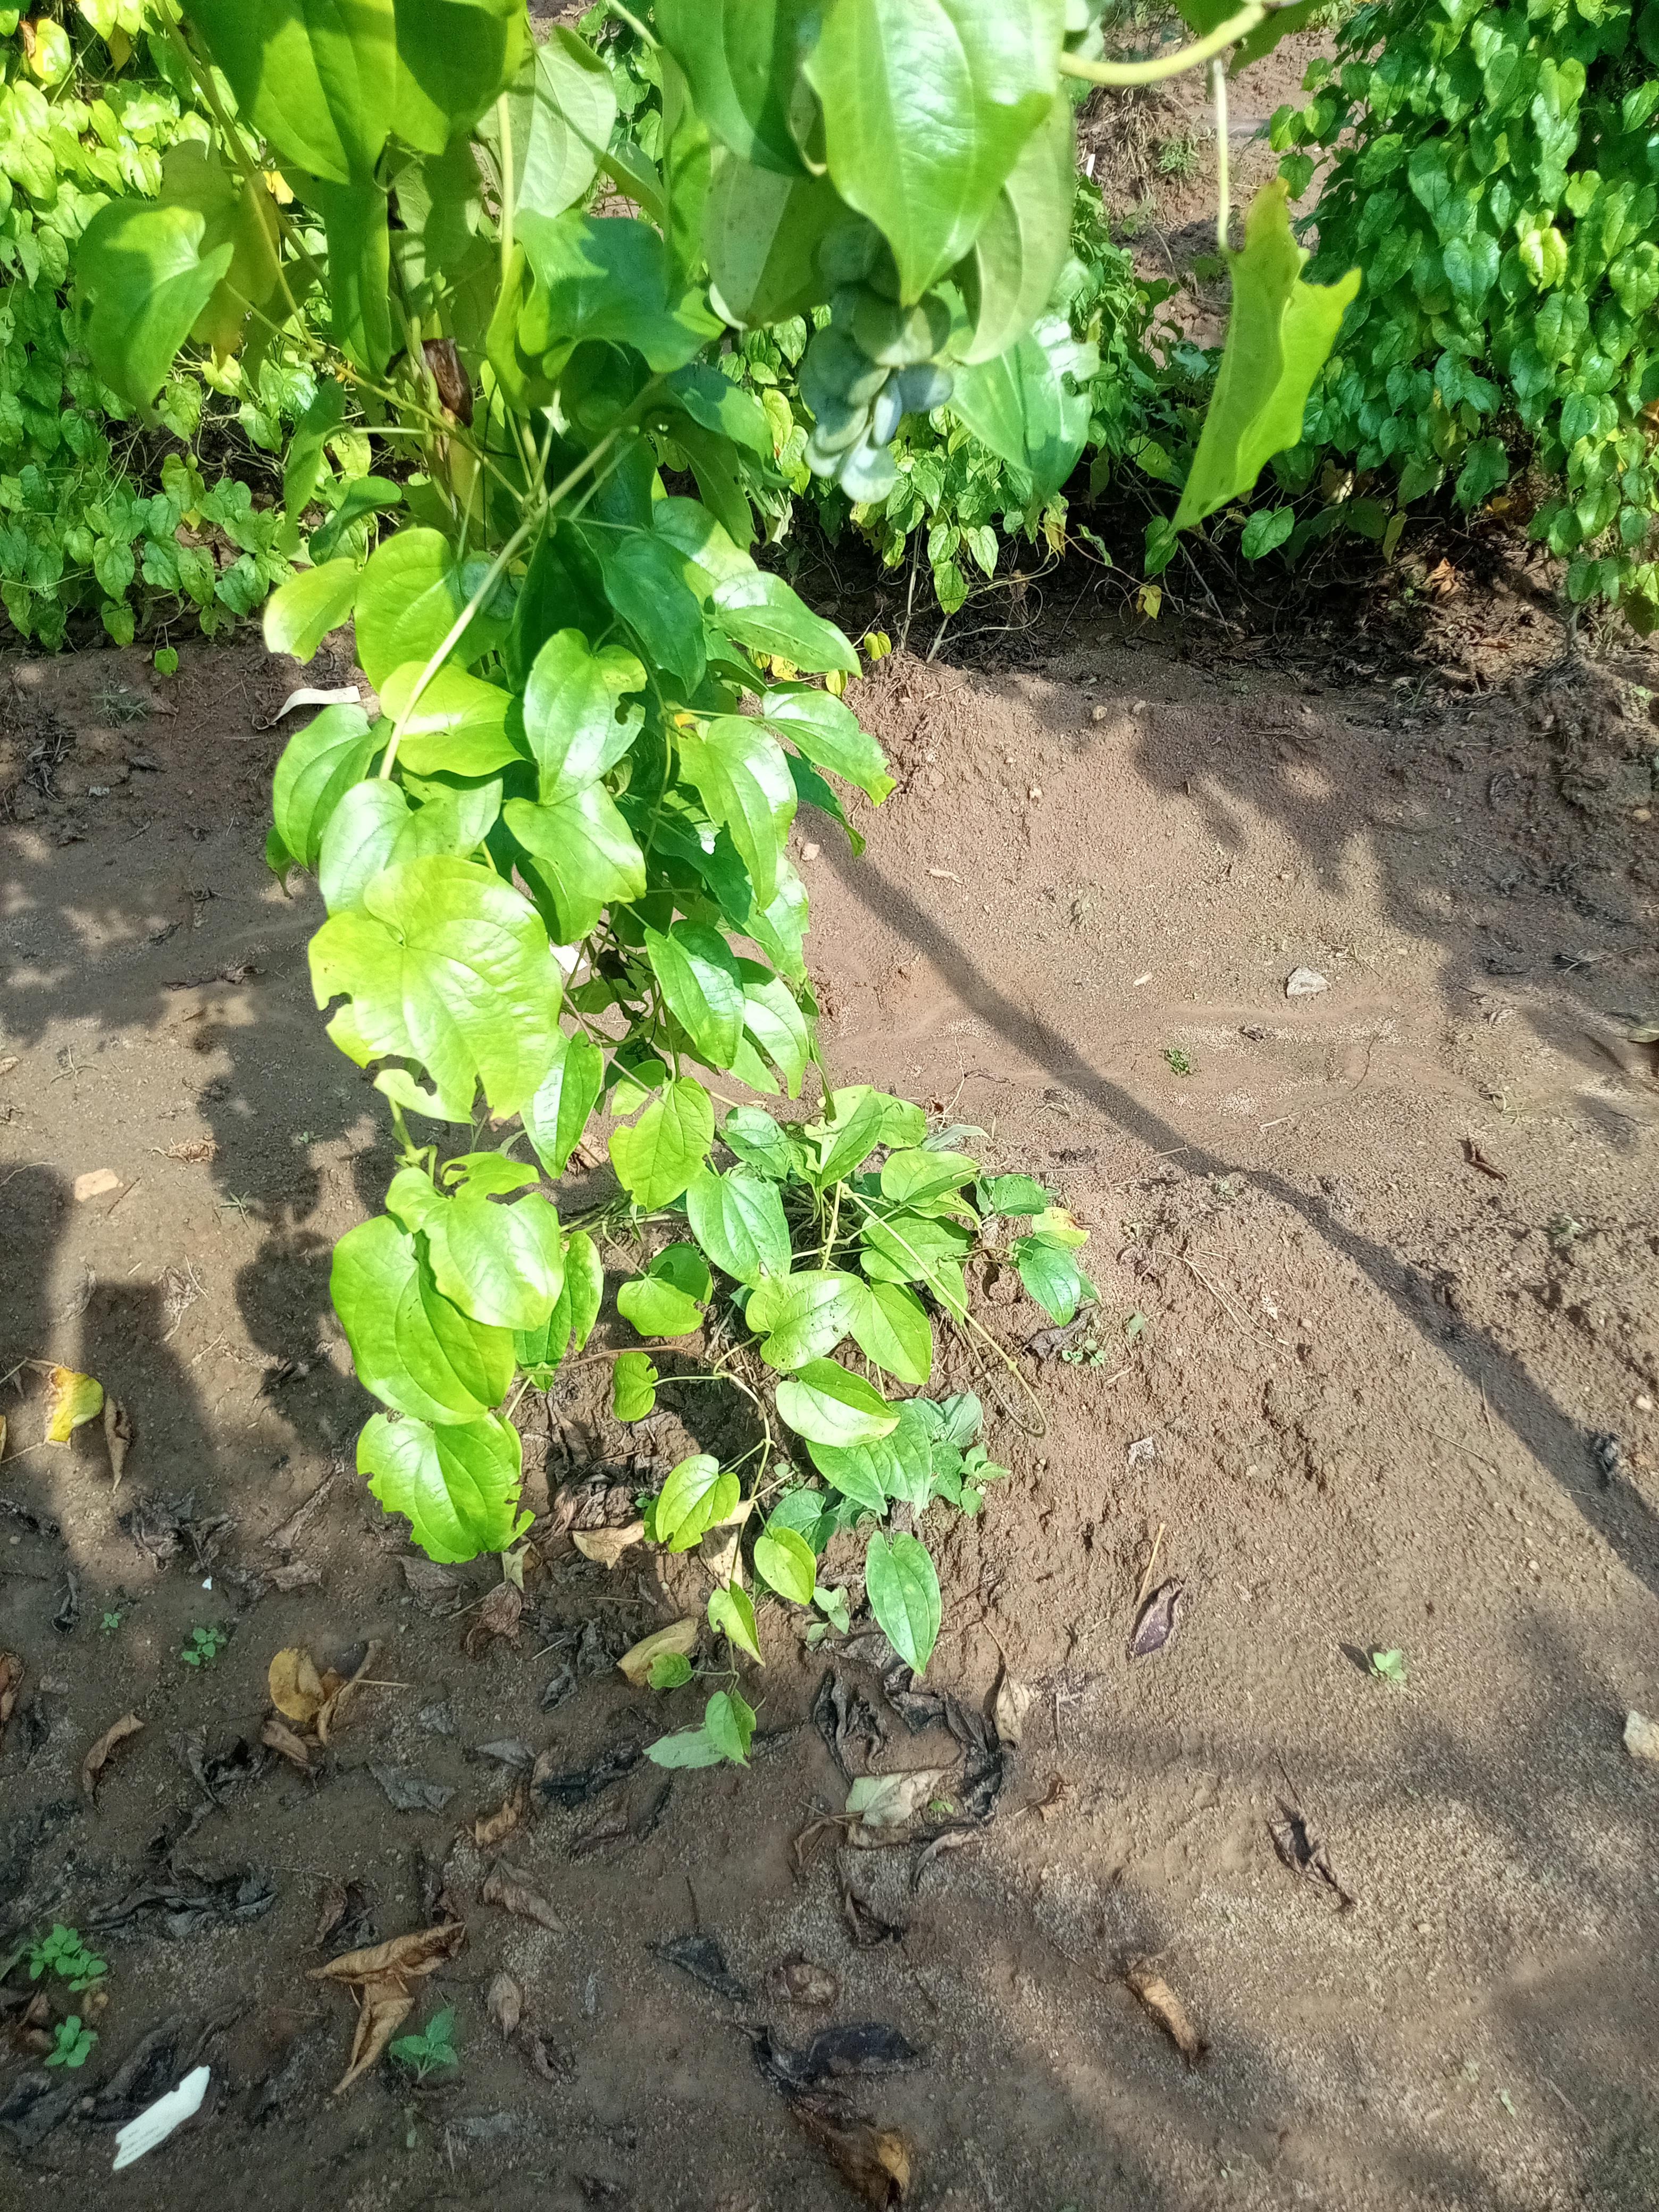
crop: yam
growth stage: maturity
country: Nigeria
